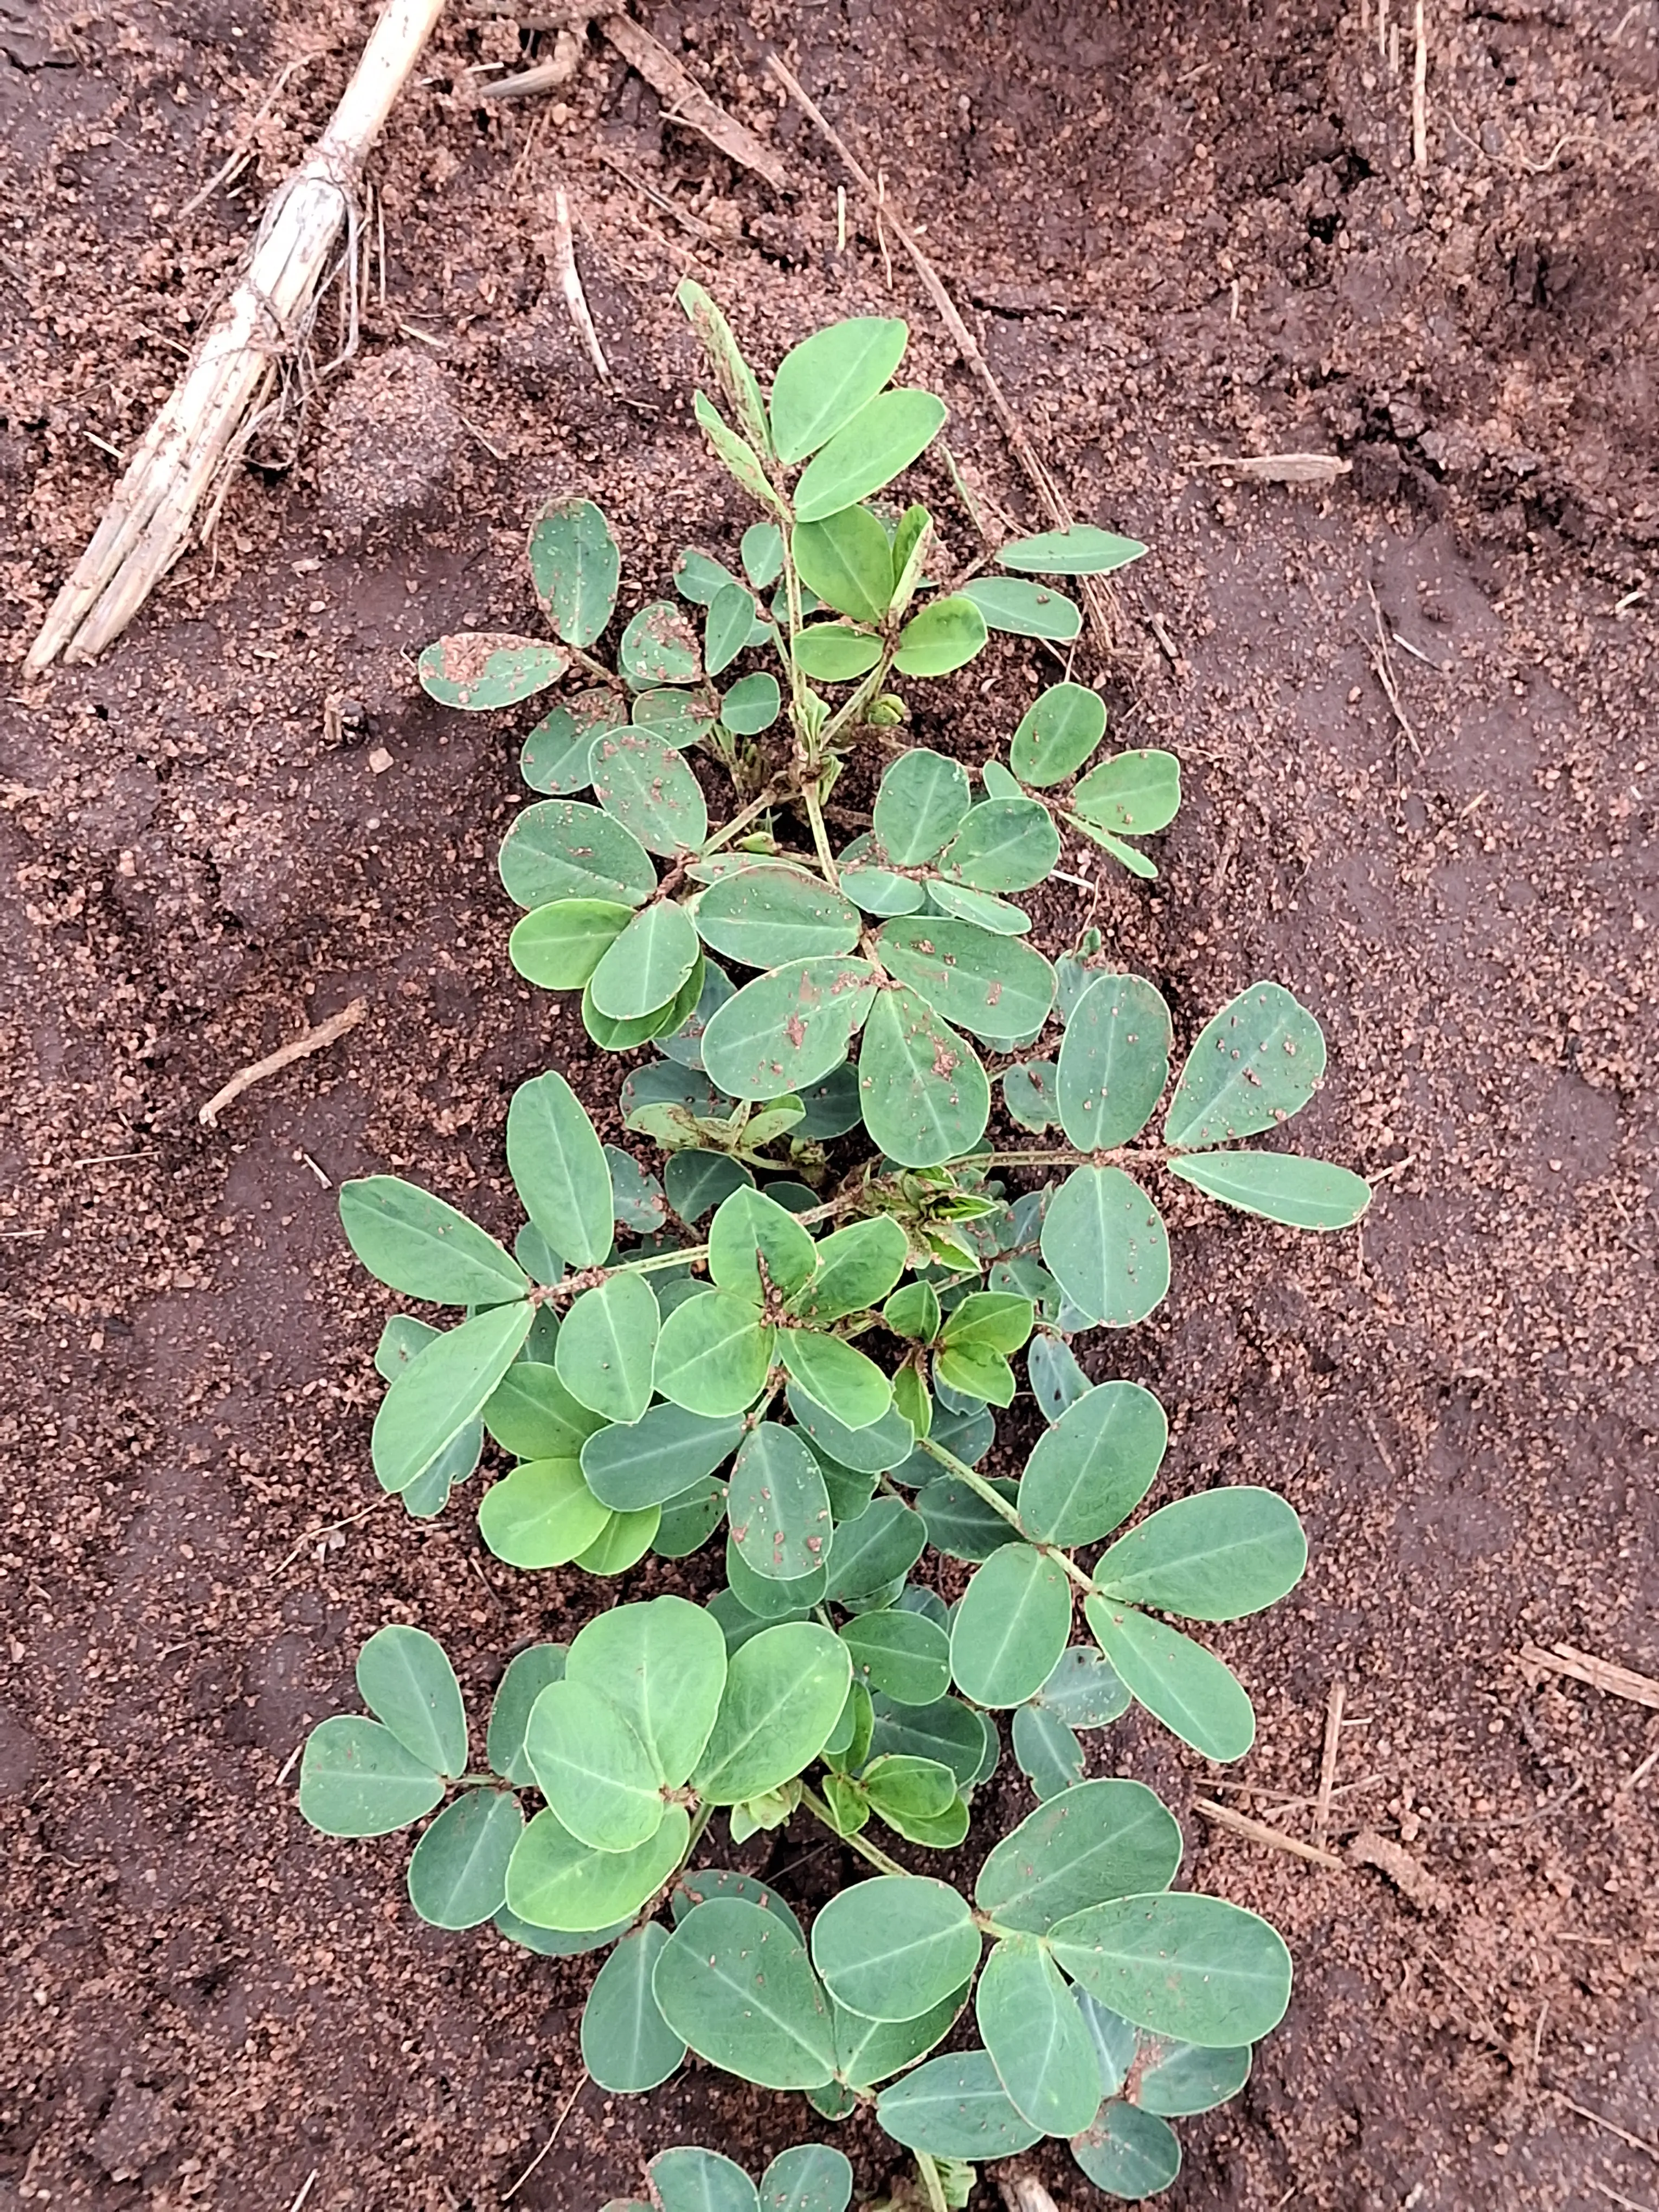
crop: groundnut
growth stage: vegetative
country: Kenya
